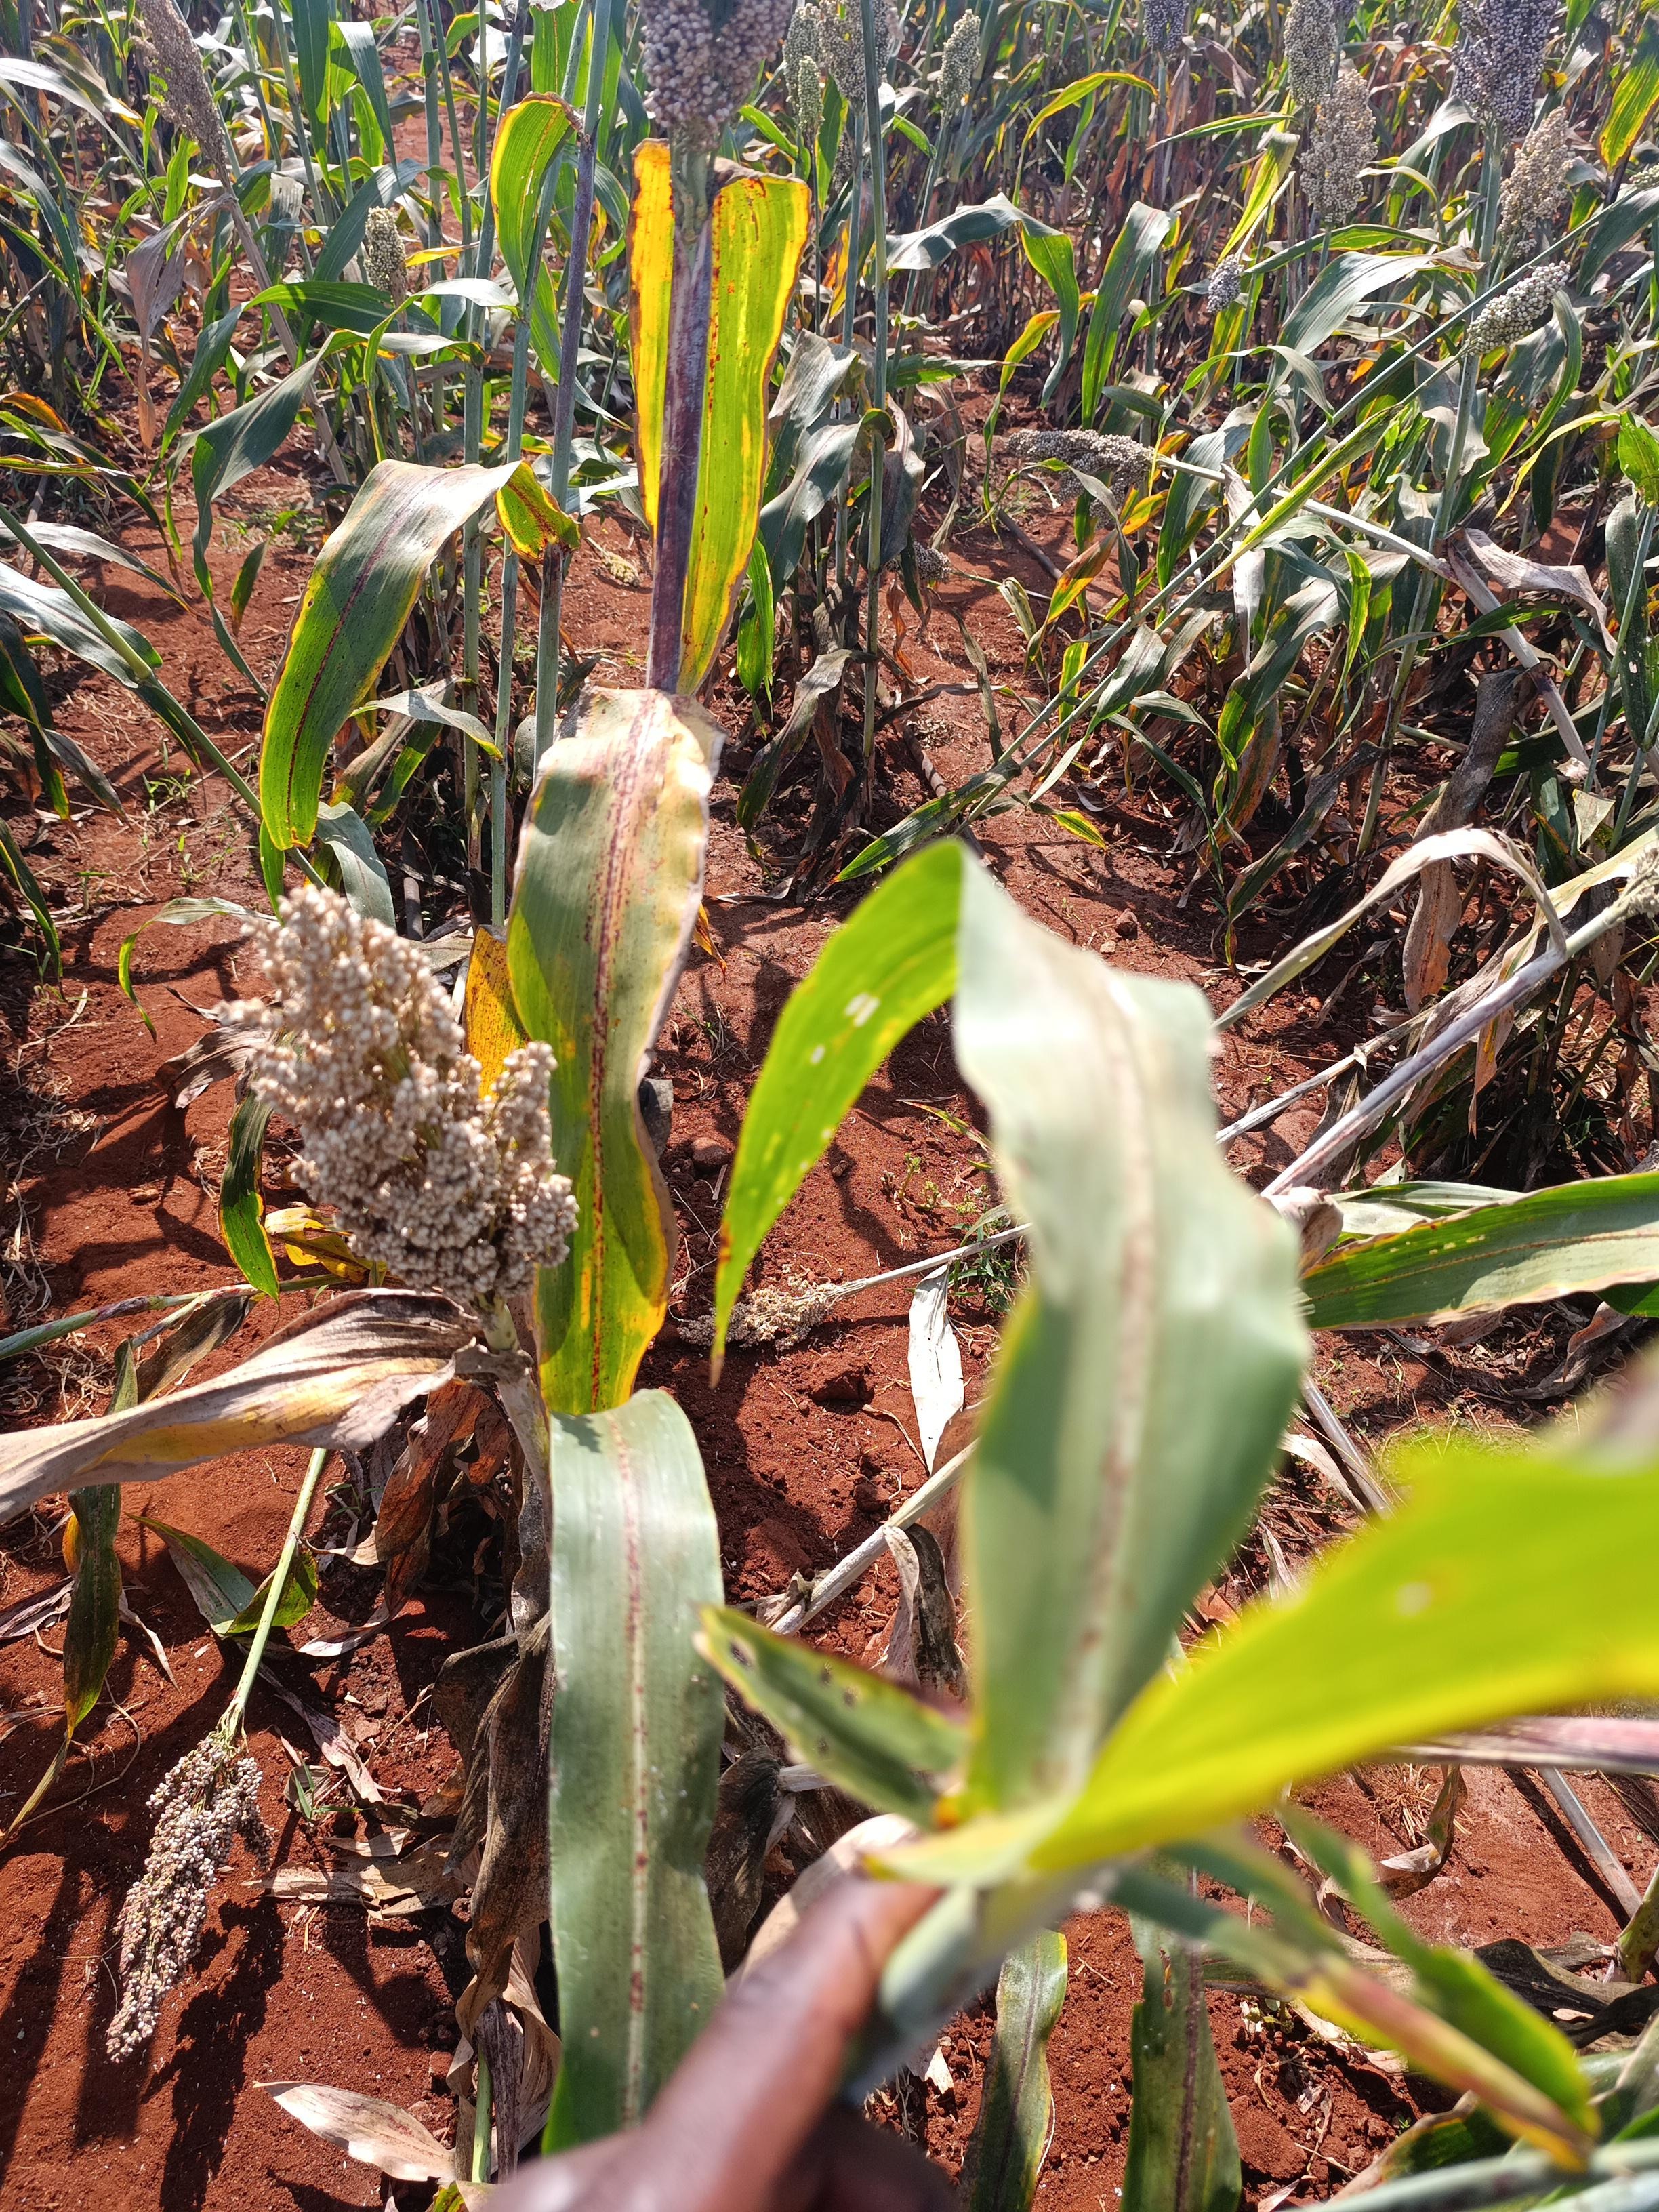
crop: sorghum
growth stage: filling grain
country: Kenya
